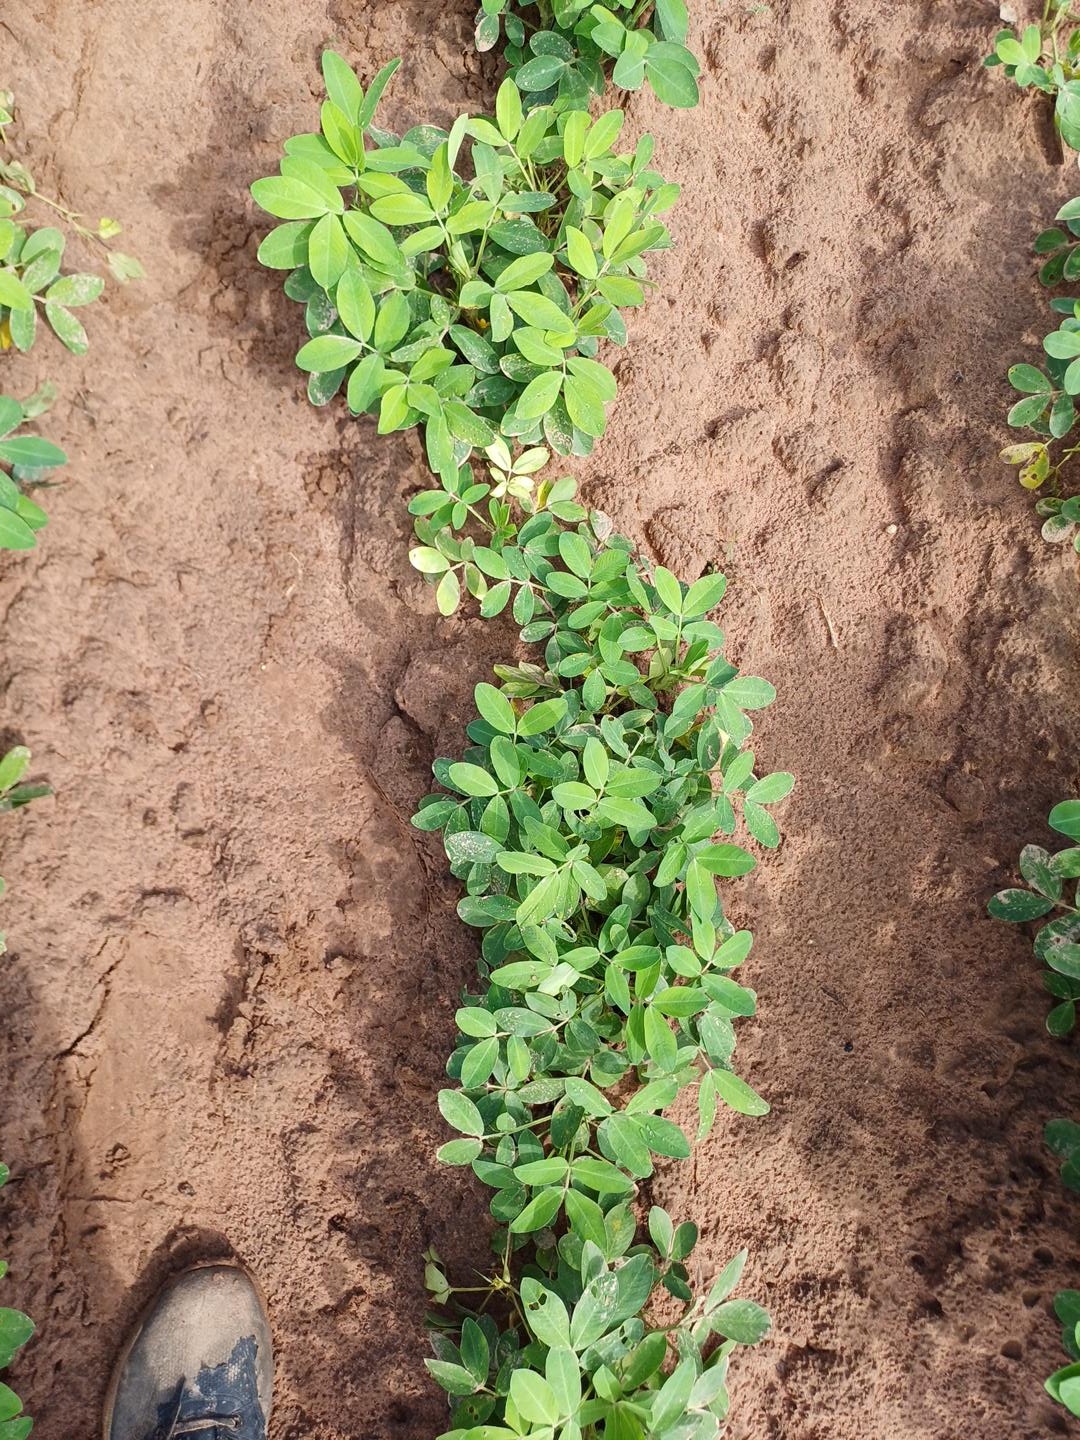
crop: groundnut
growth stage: flowering
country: Senegal
